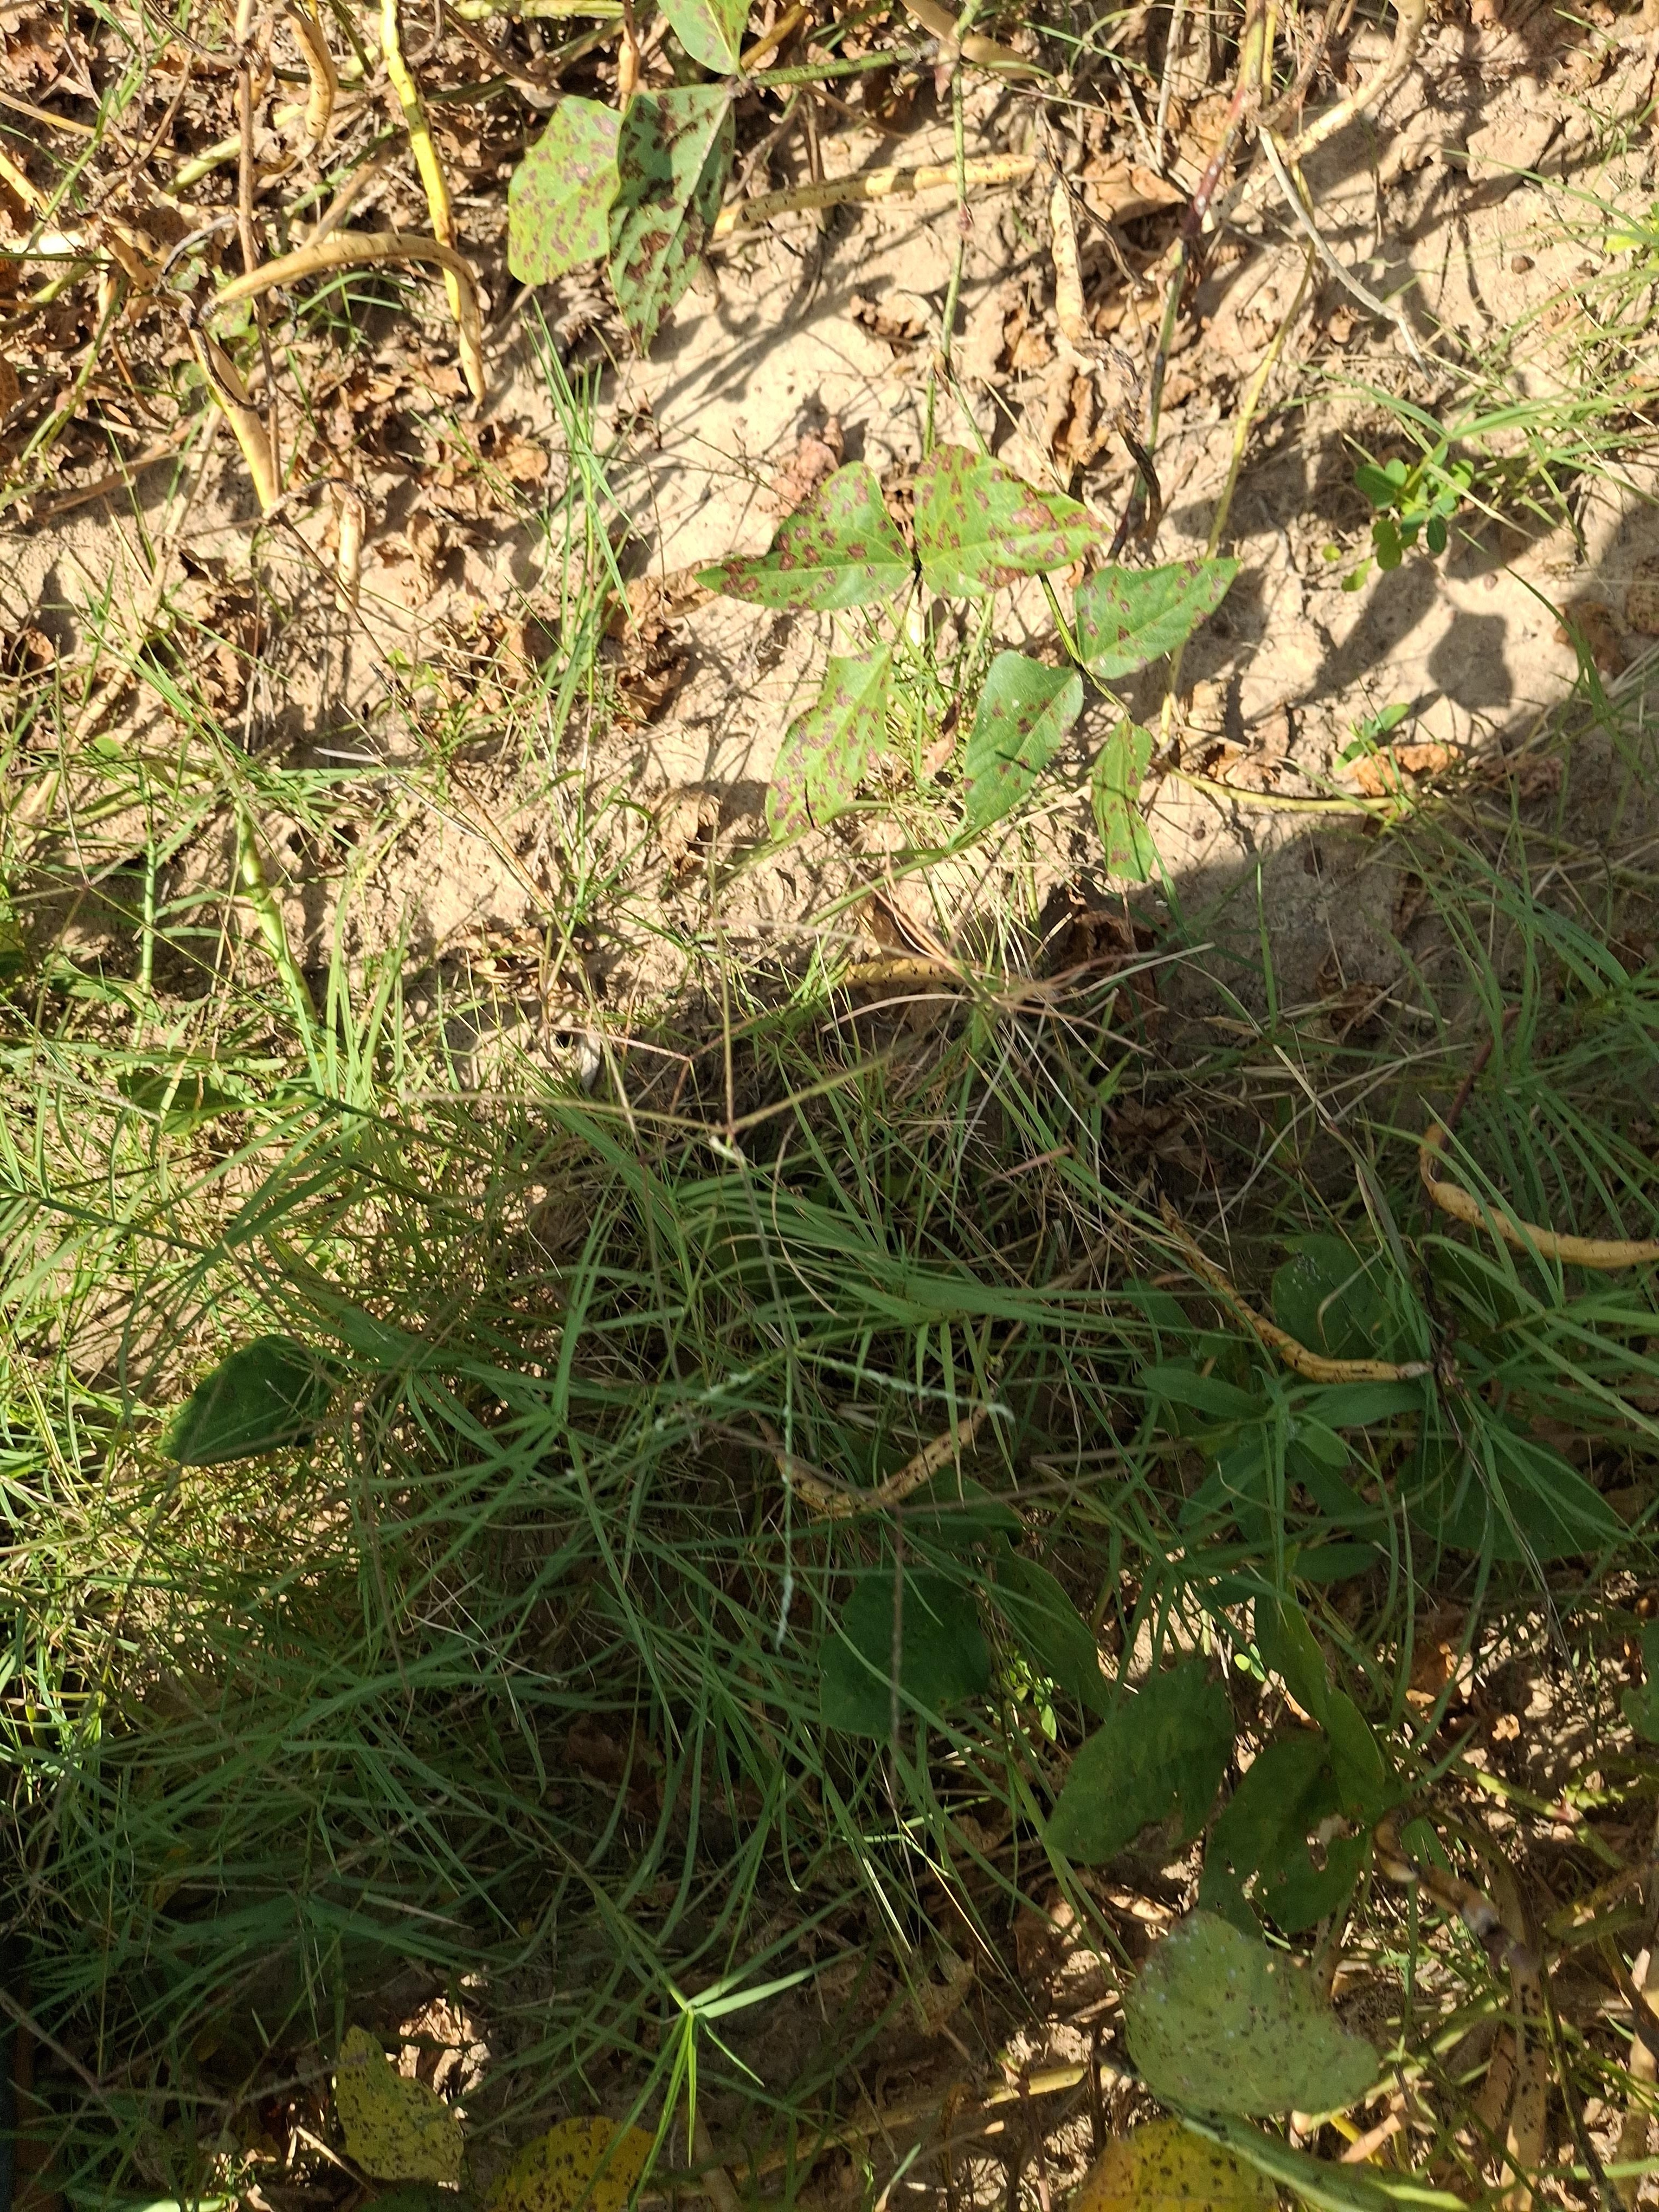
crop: cowpea
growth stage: maturity
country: Nigeria
